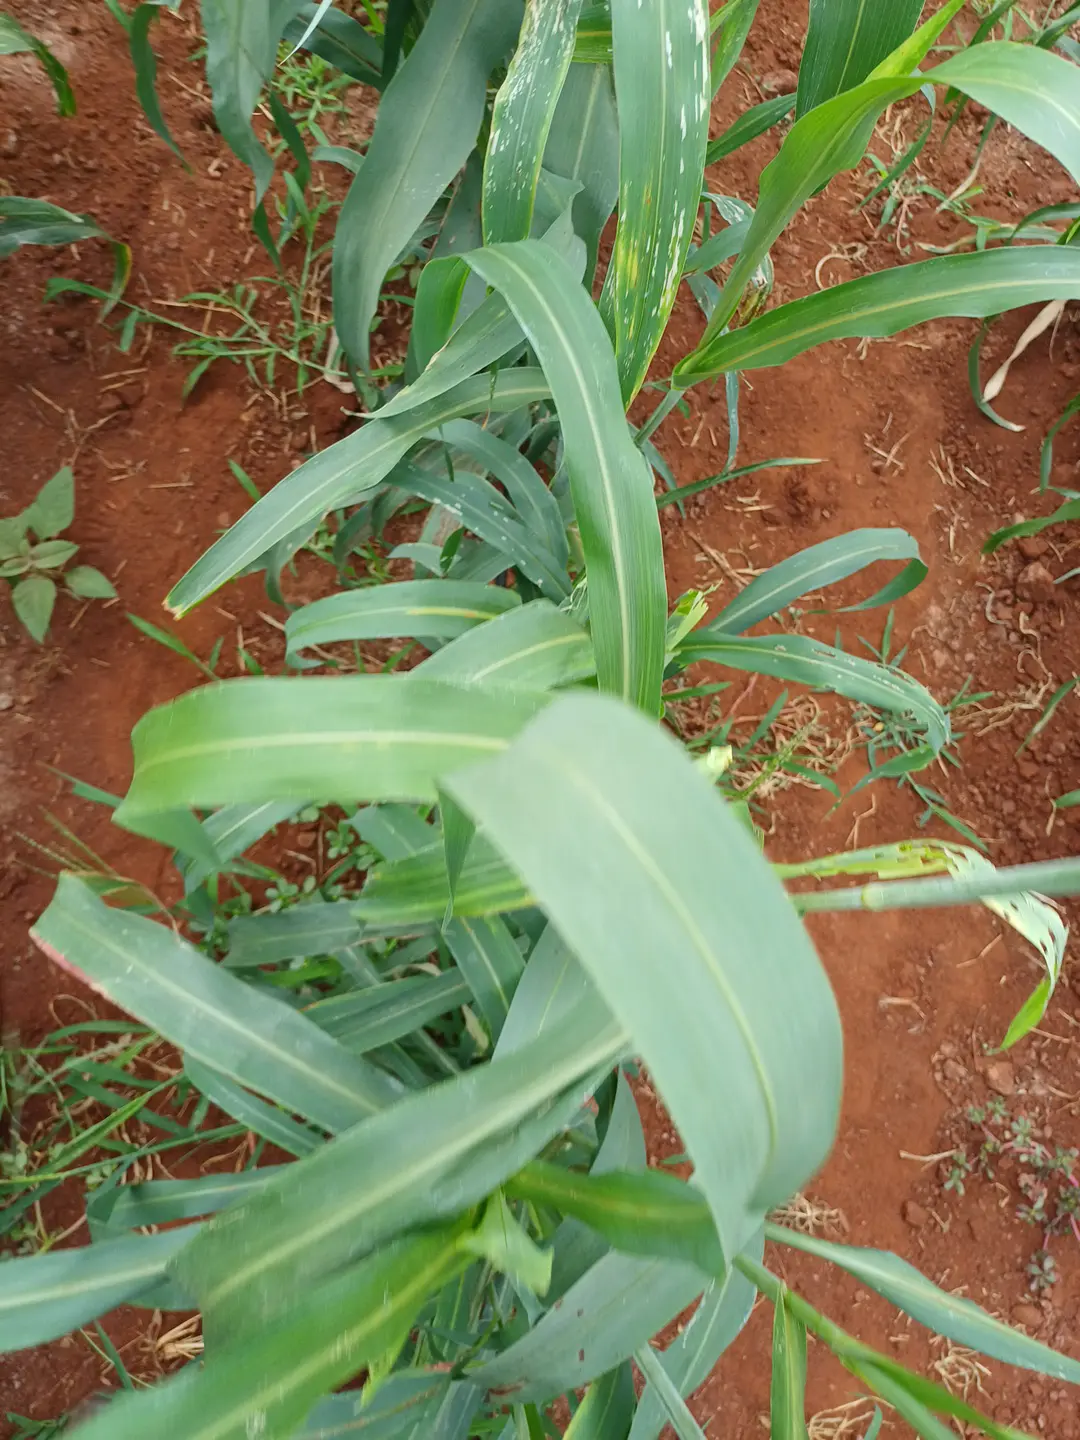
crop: sorghum
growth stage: flowering
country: Kenya
